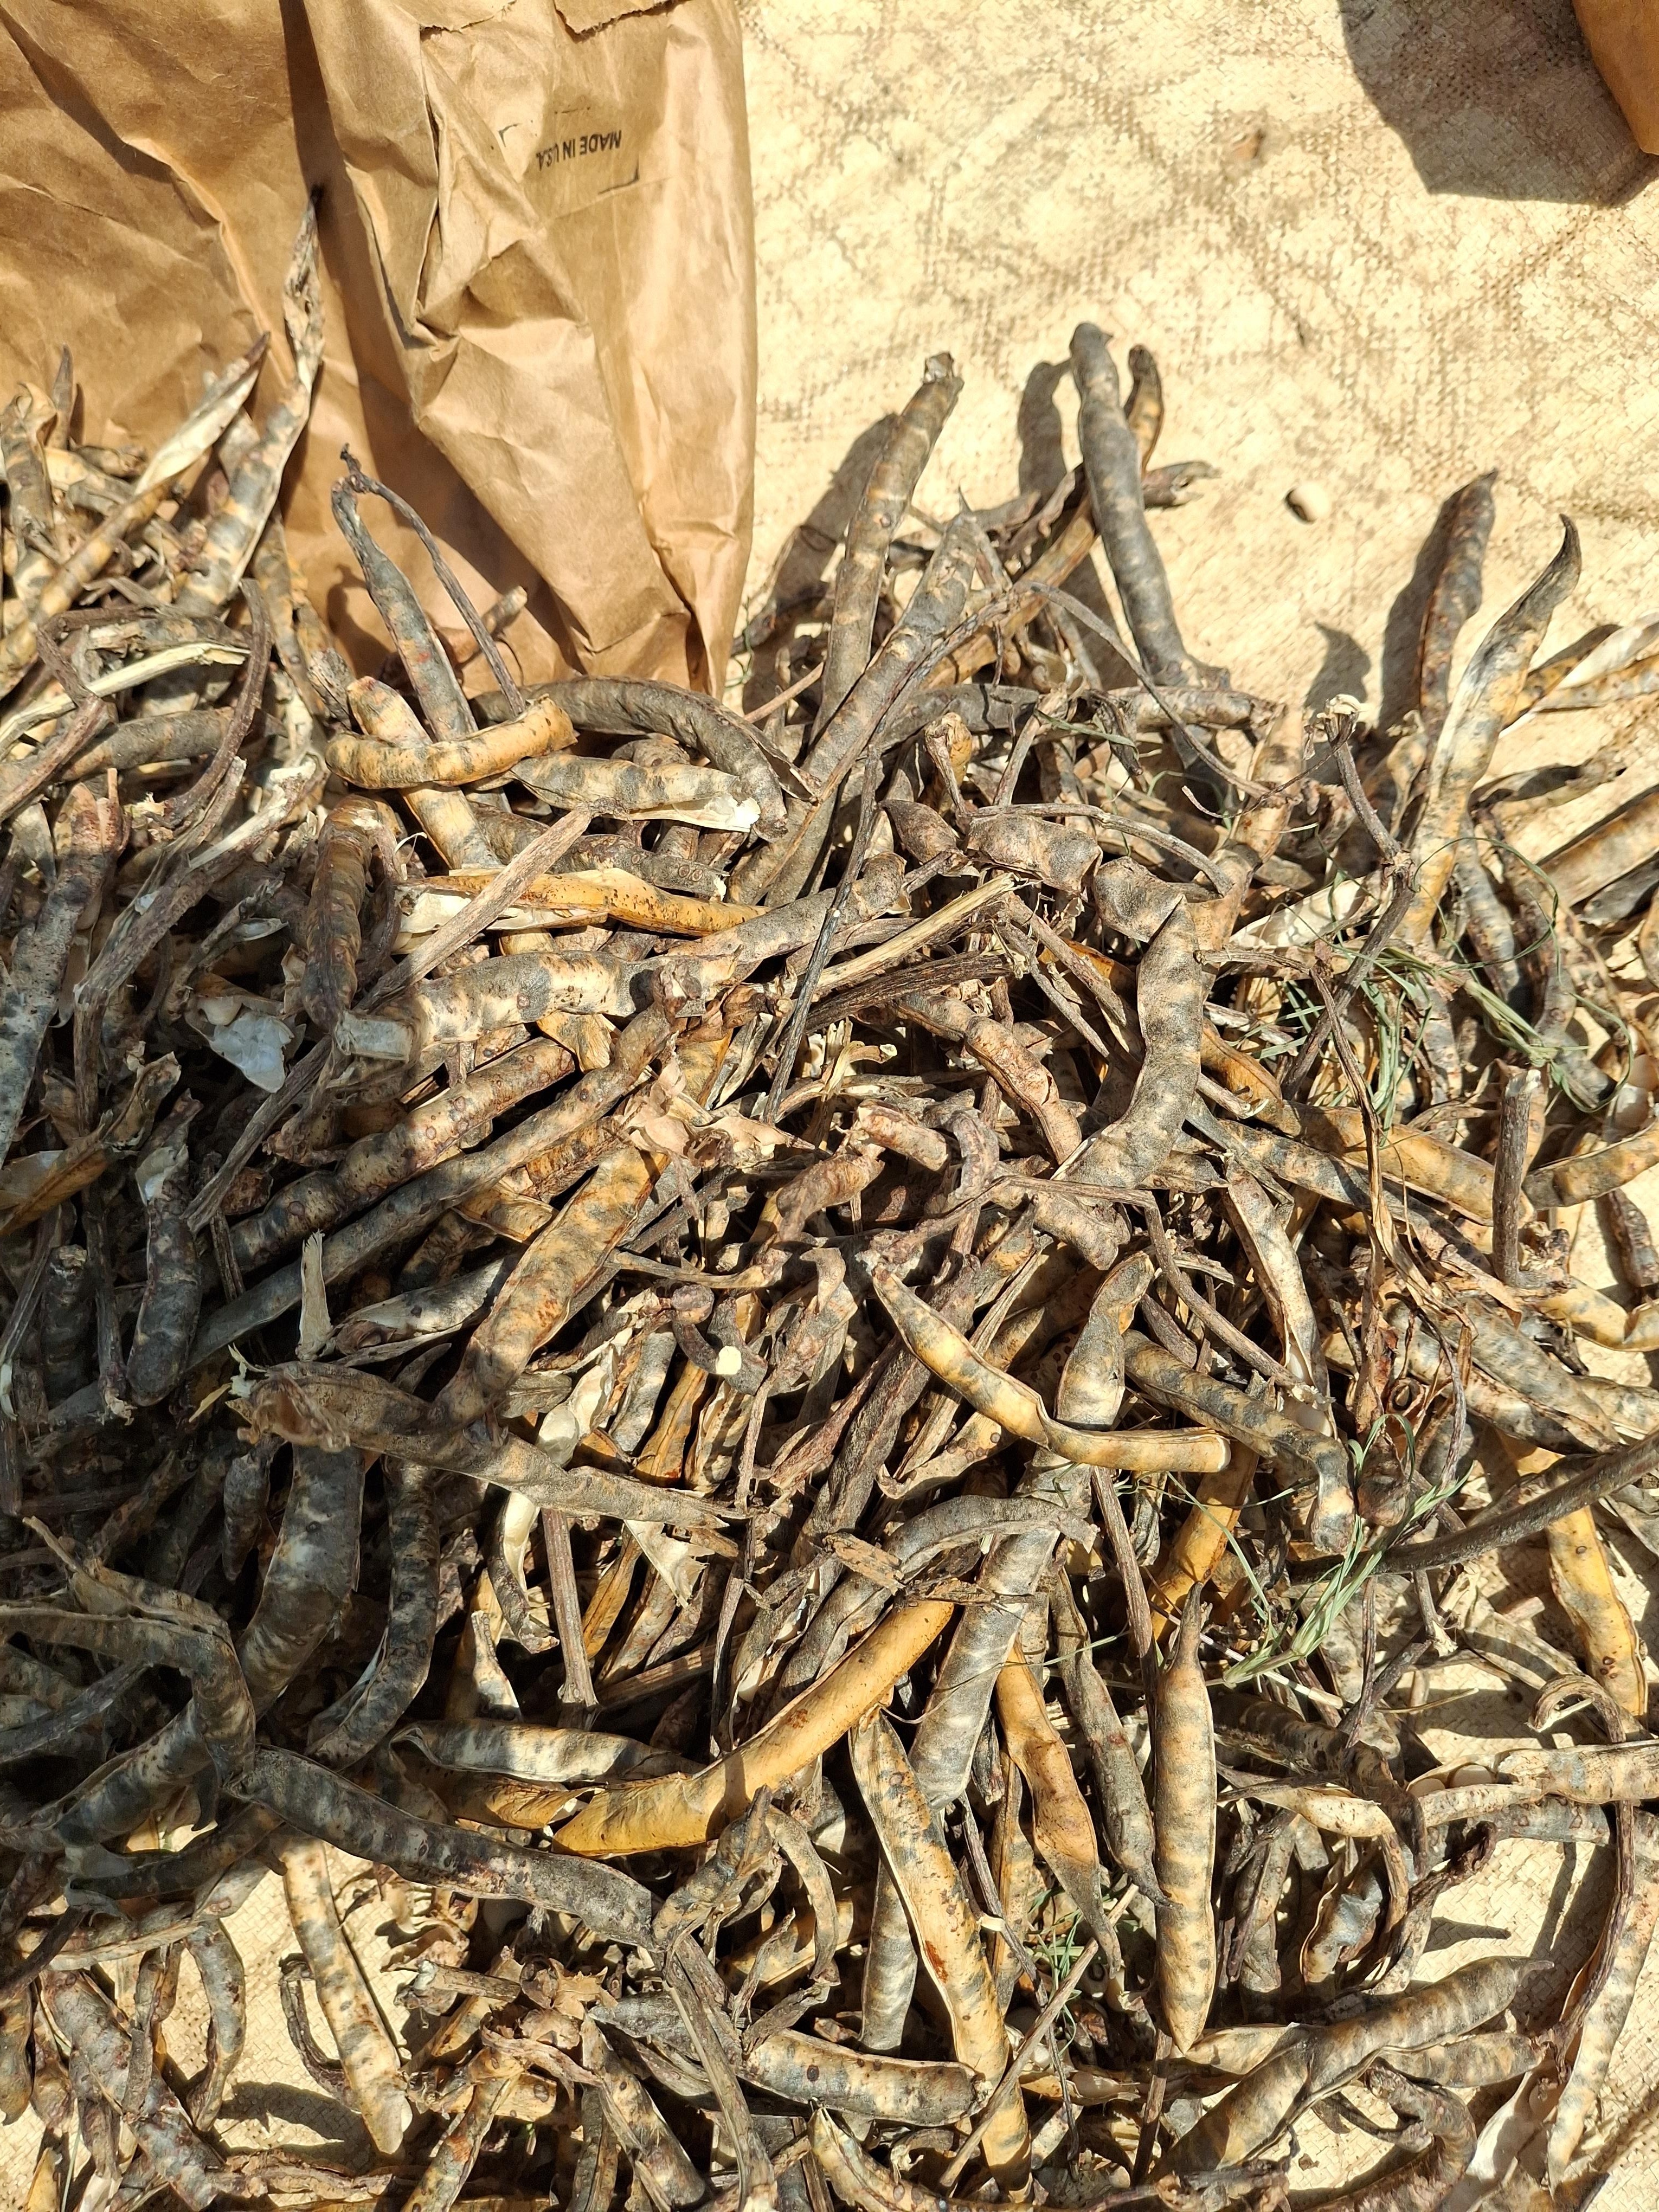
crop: cowpea
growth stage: harvest
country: Nigeria
